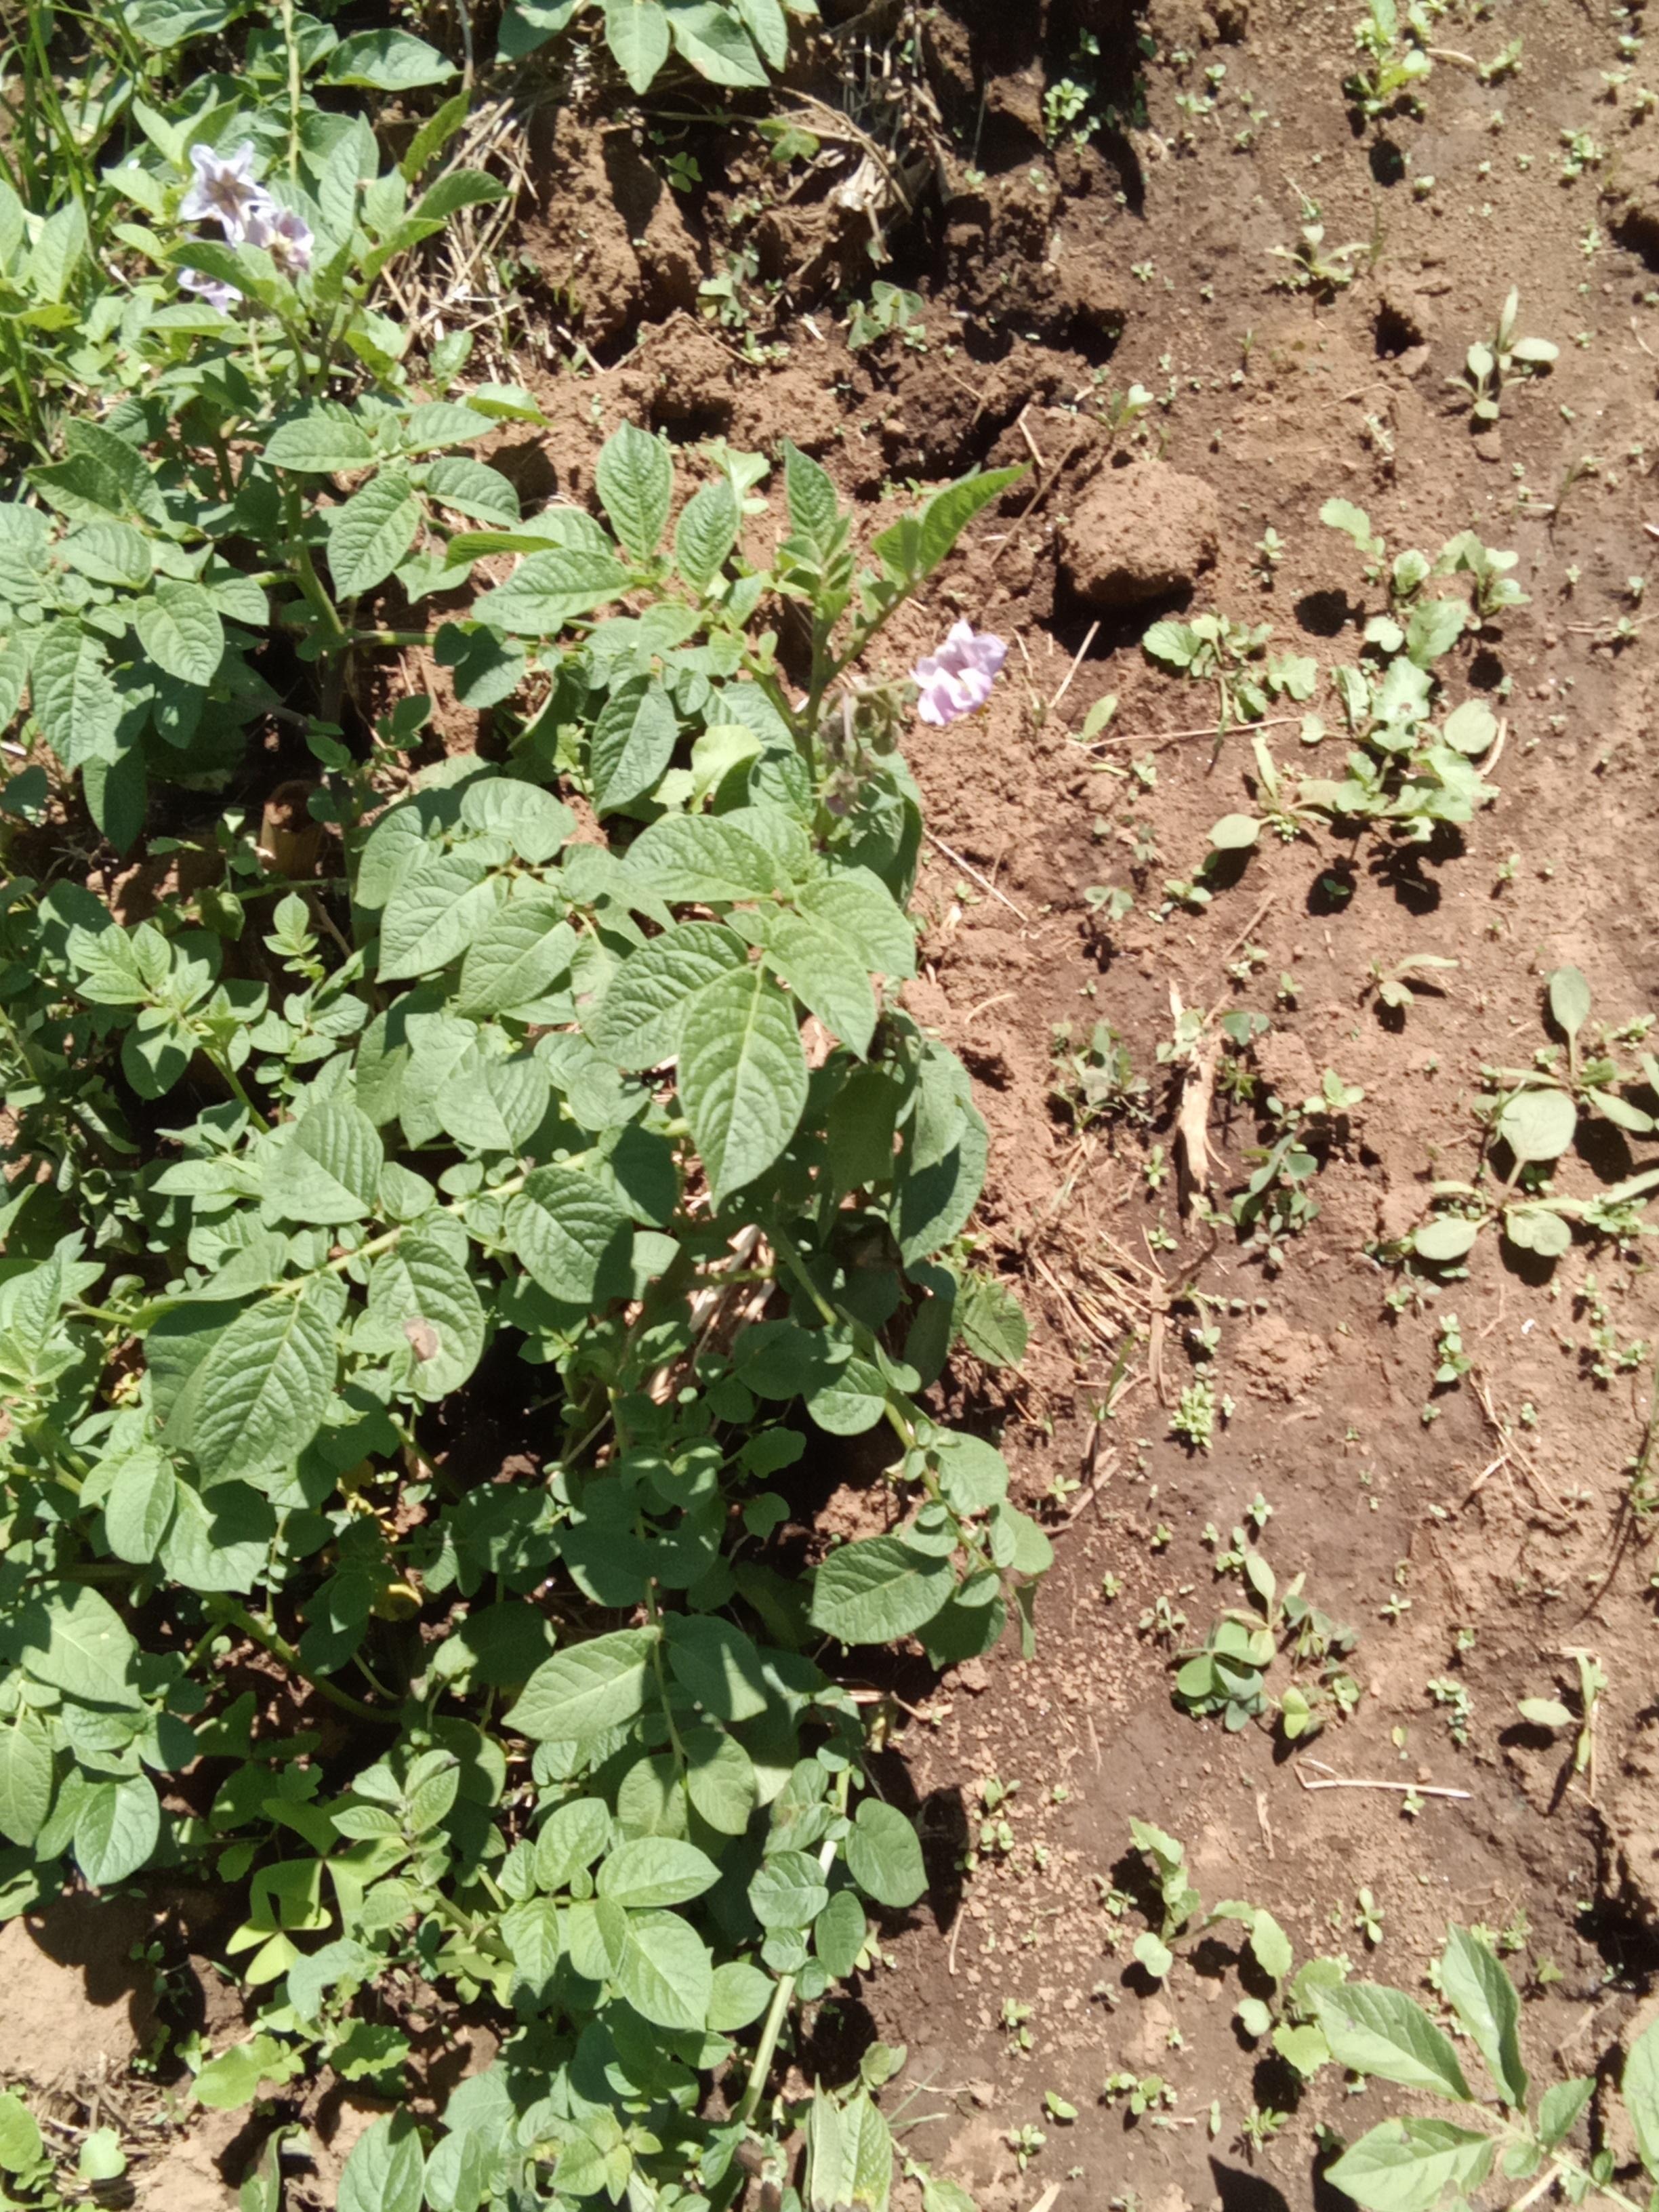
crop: potato
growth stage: flowering
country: Kenya
